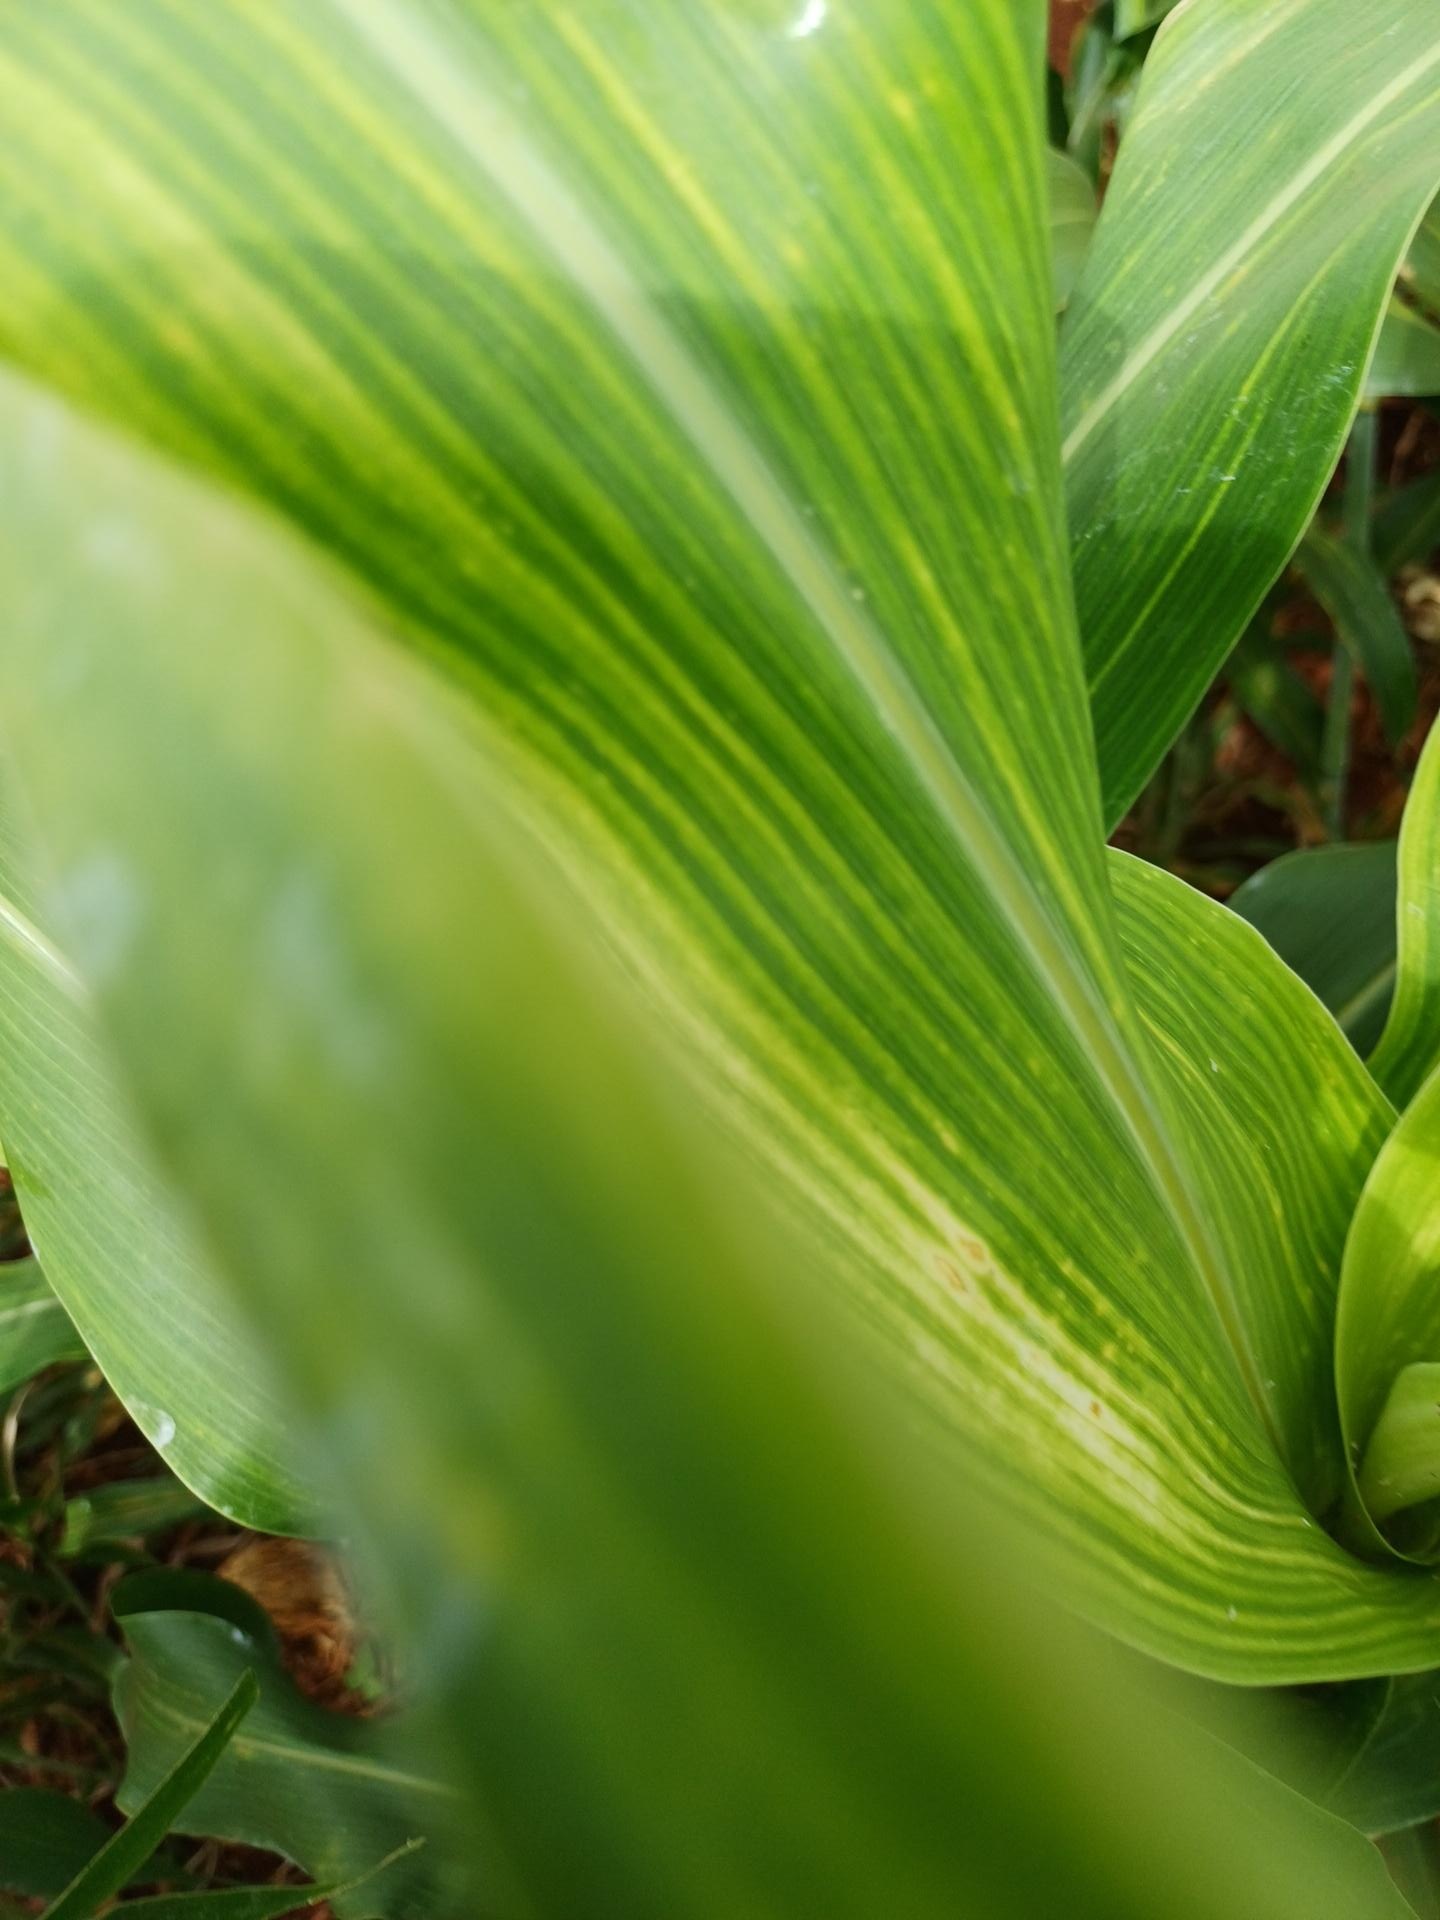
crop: sorghum
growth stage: heading tuber
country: Kenya
